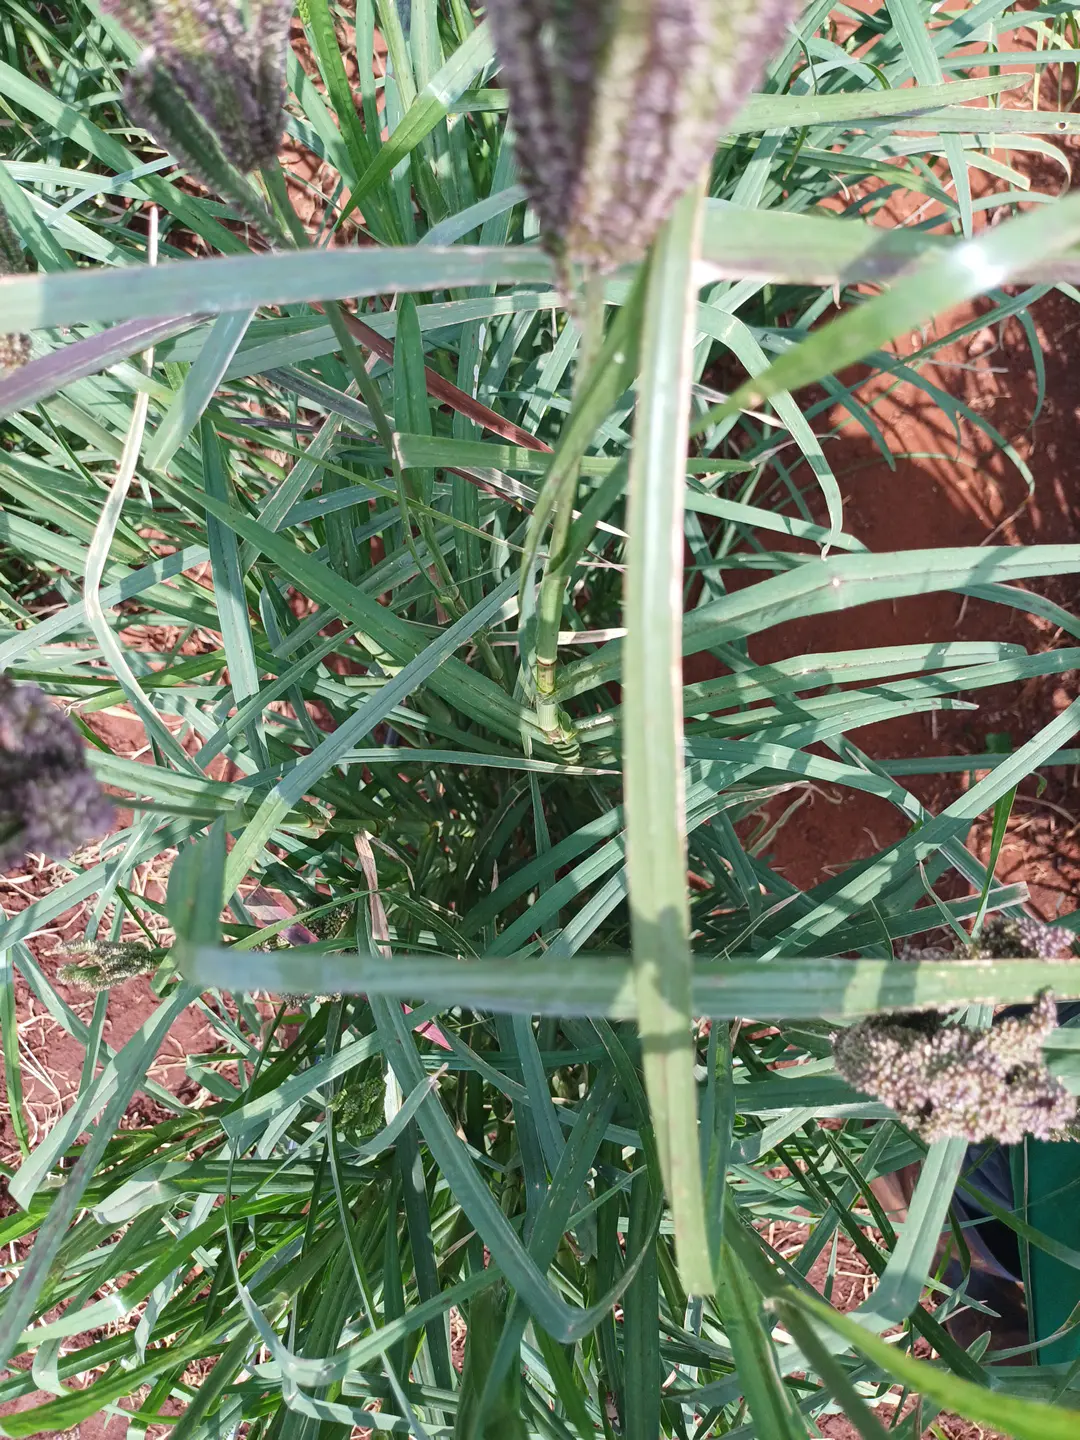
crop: finger millet
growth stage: filling grain
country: Kenya
